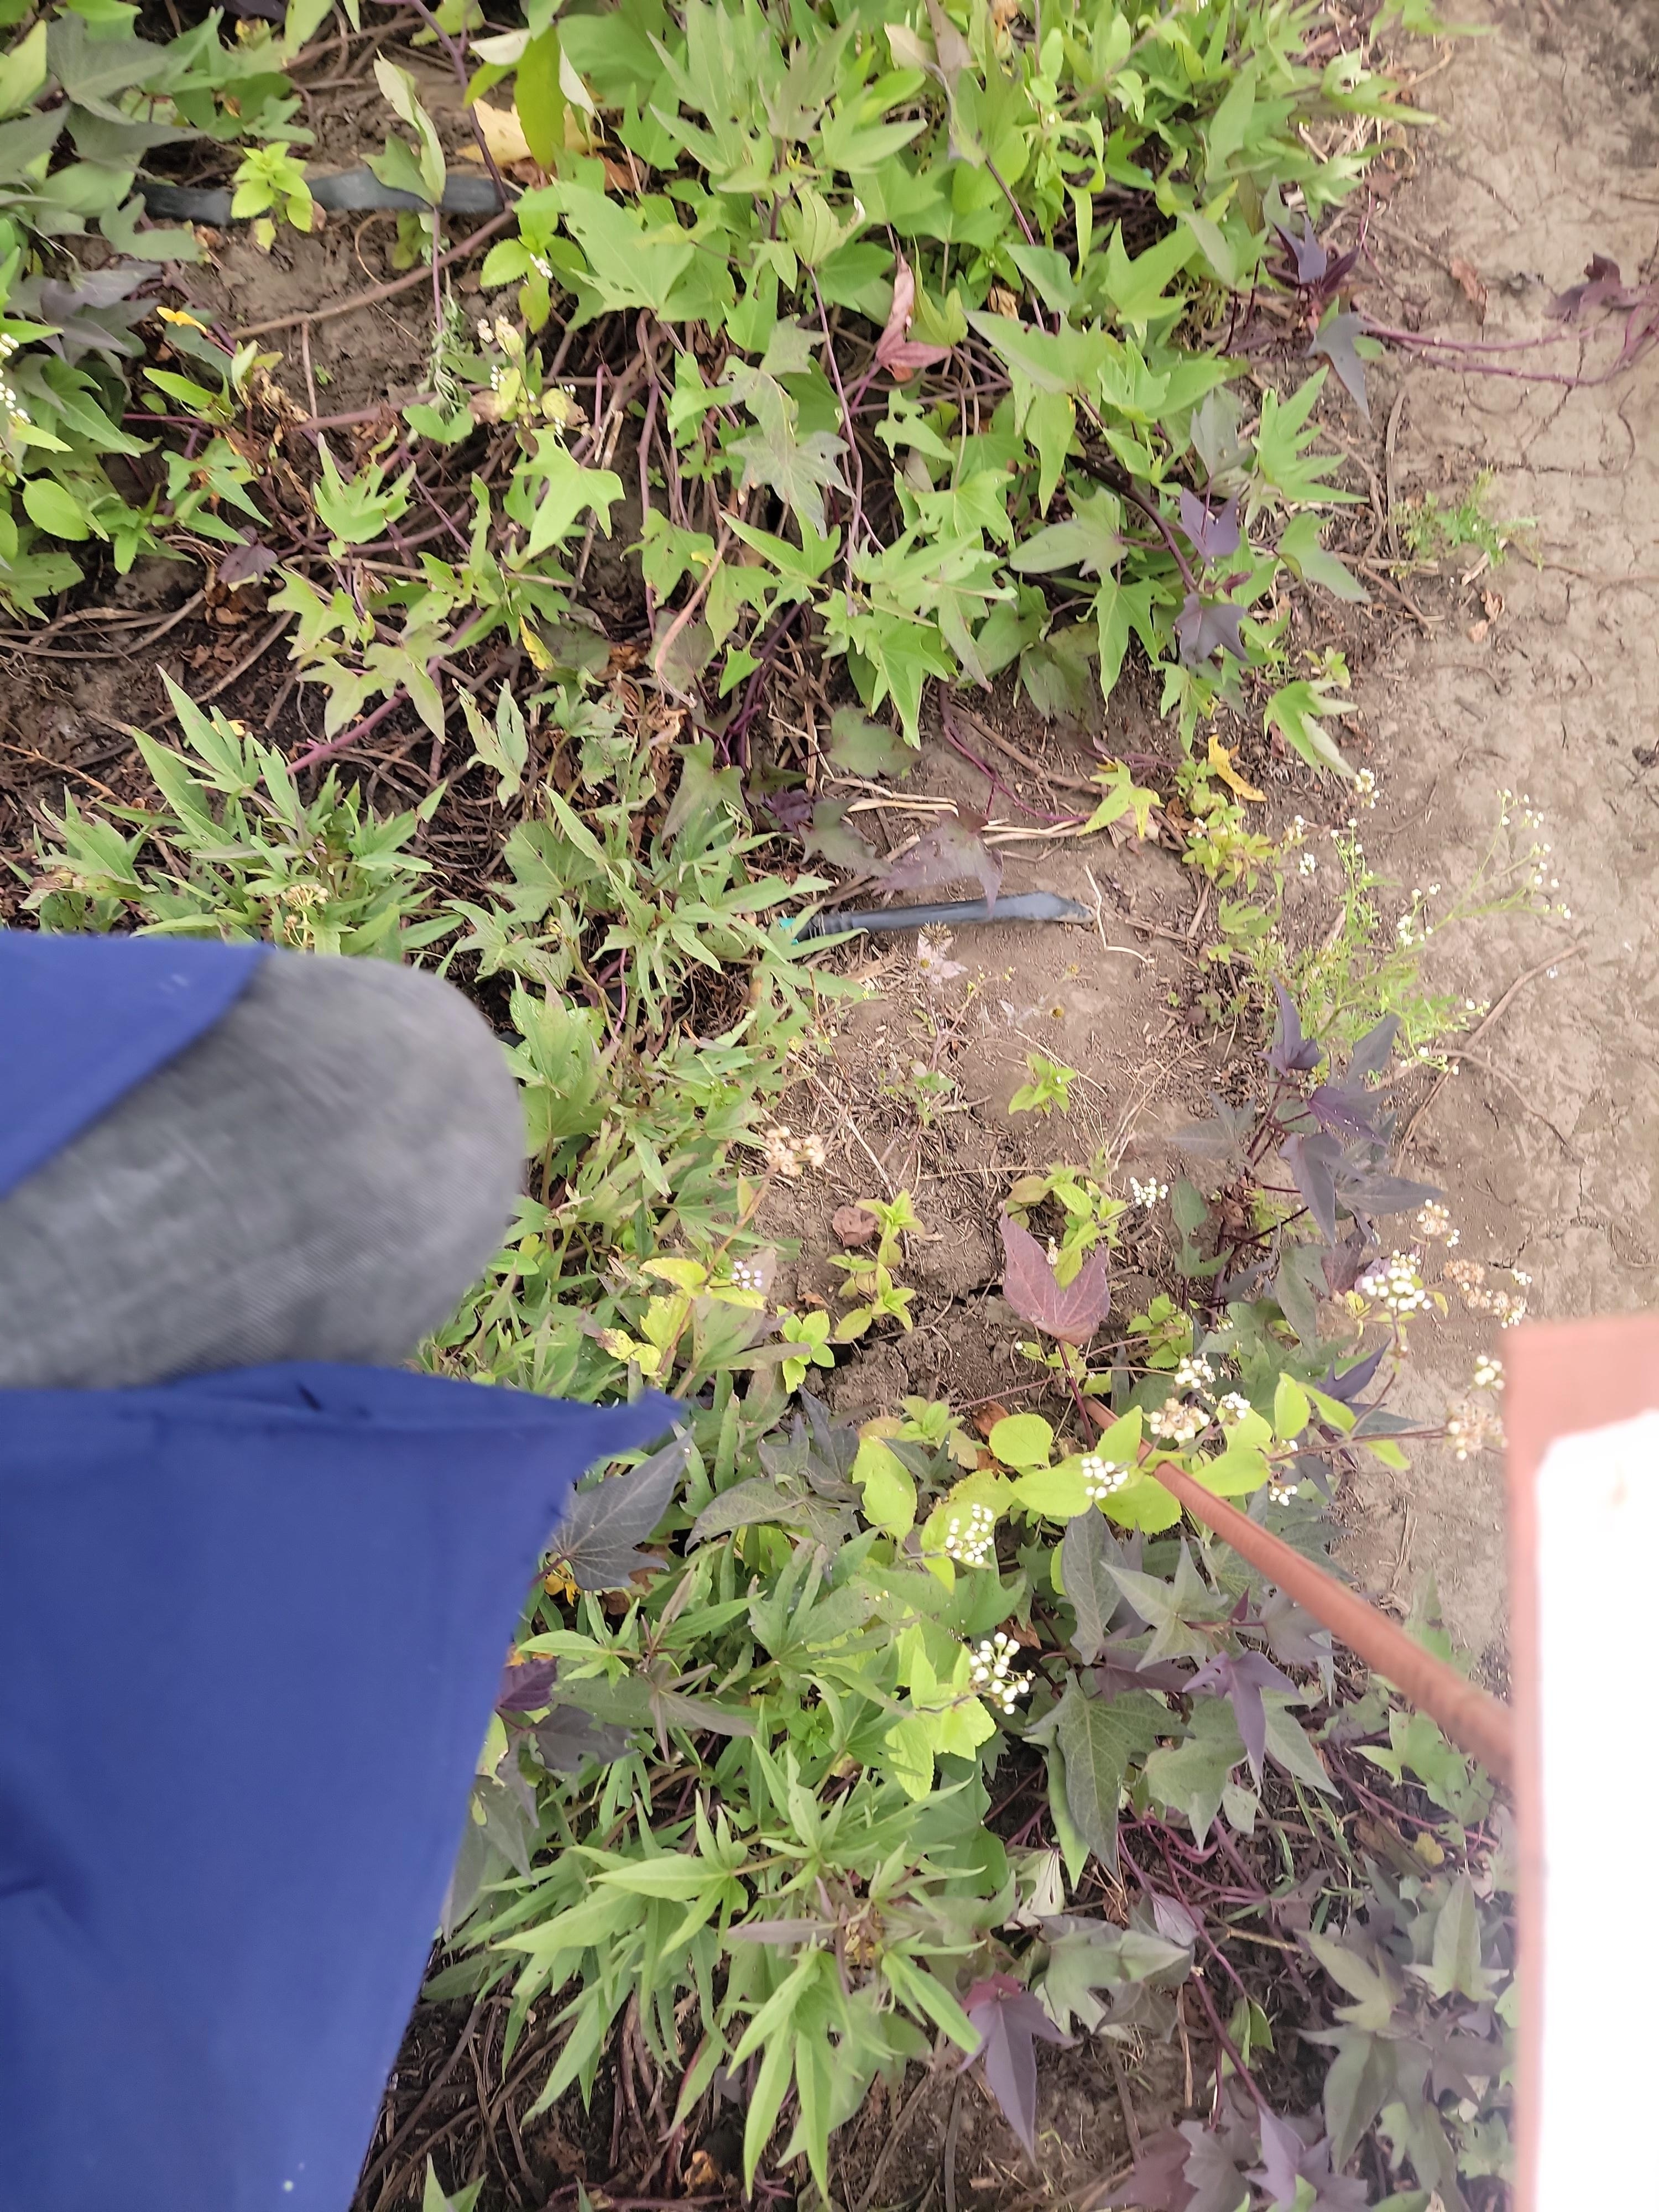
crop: sweet potato
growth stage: flowering
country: Tanzania
